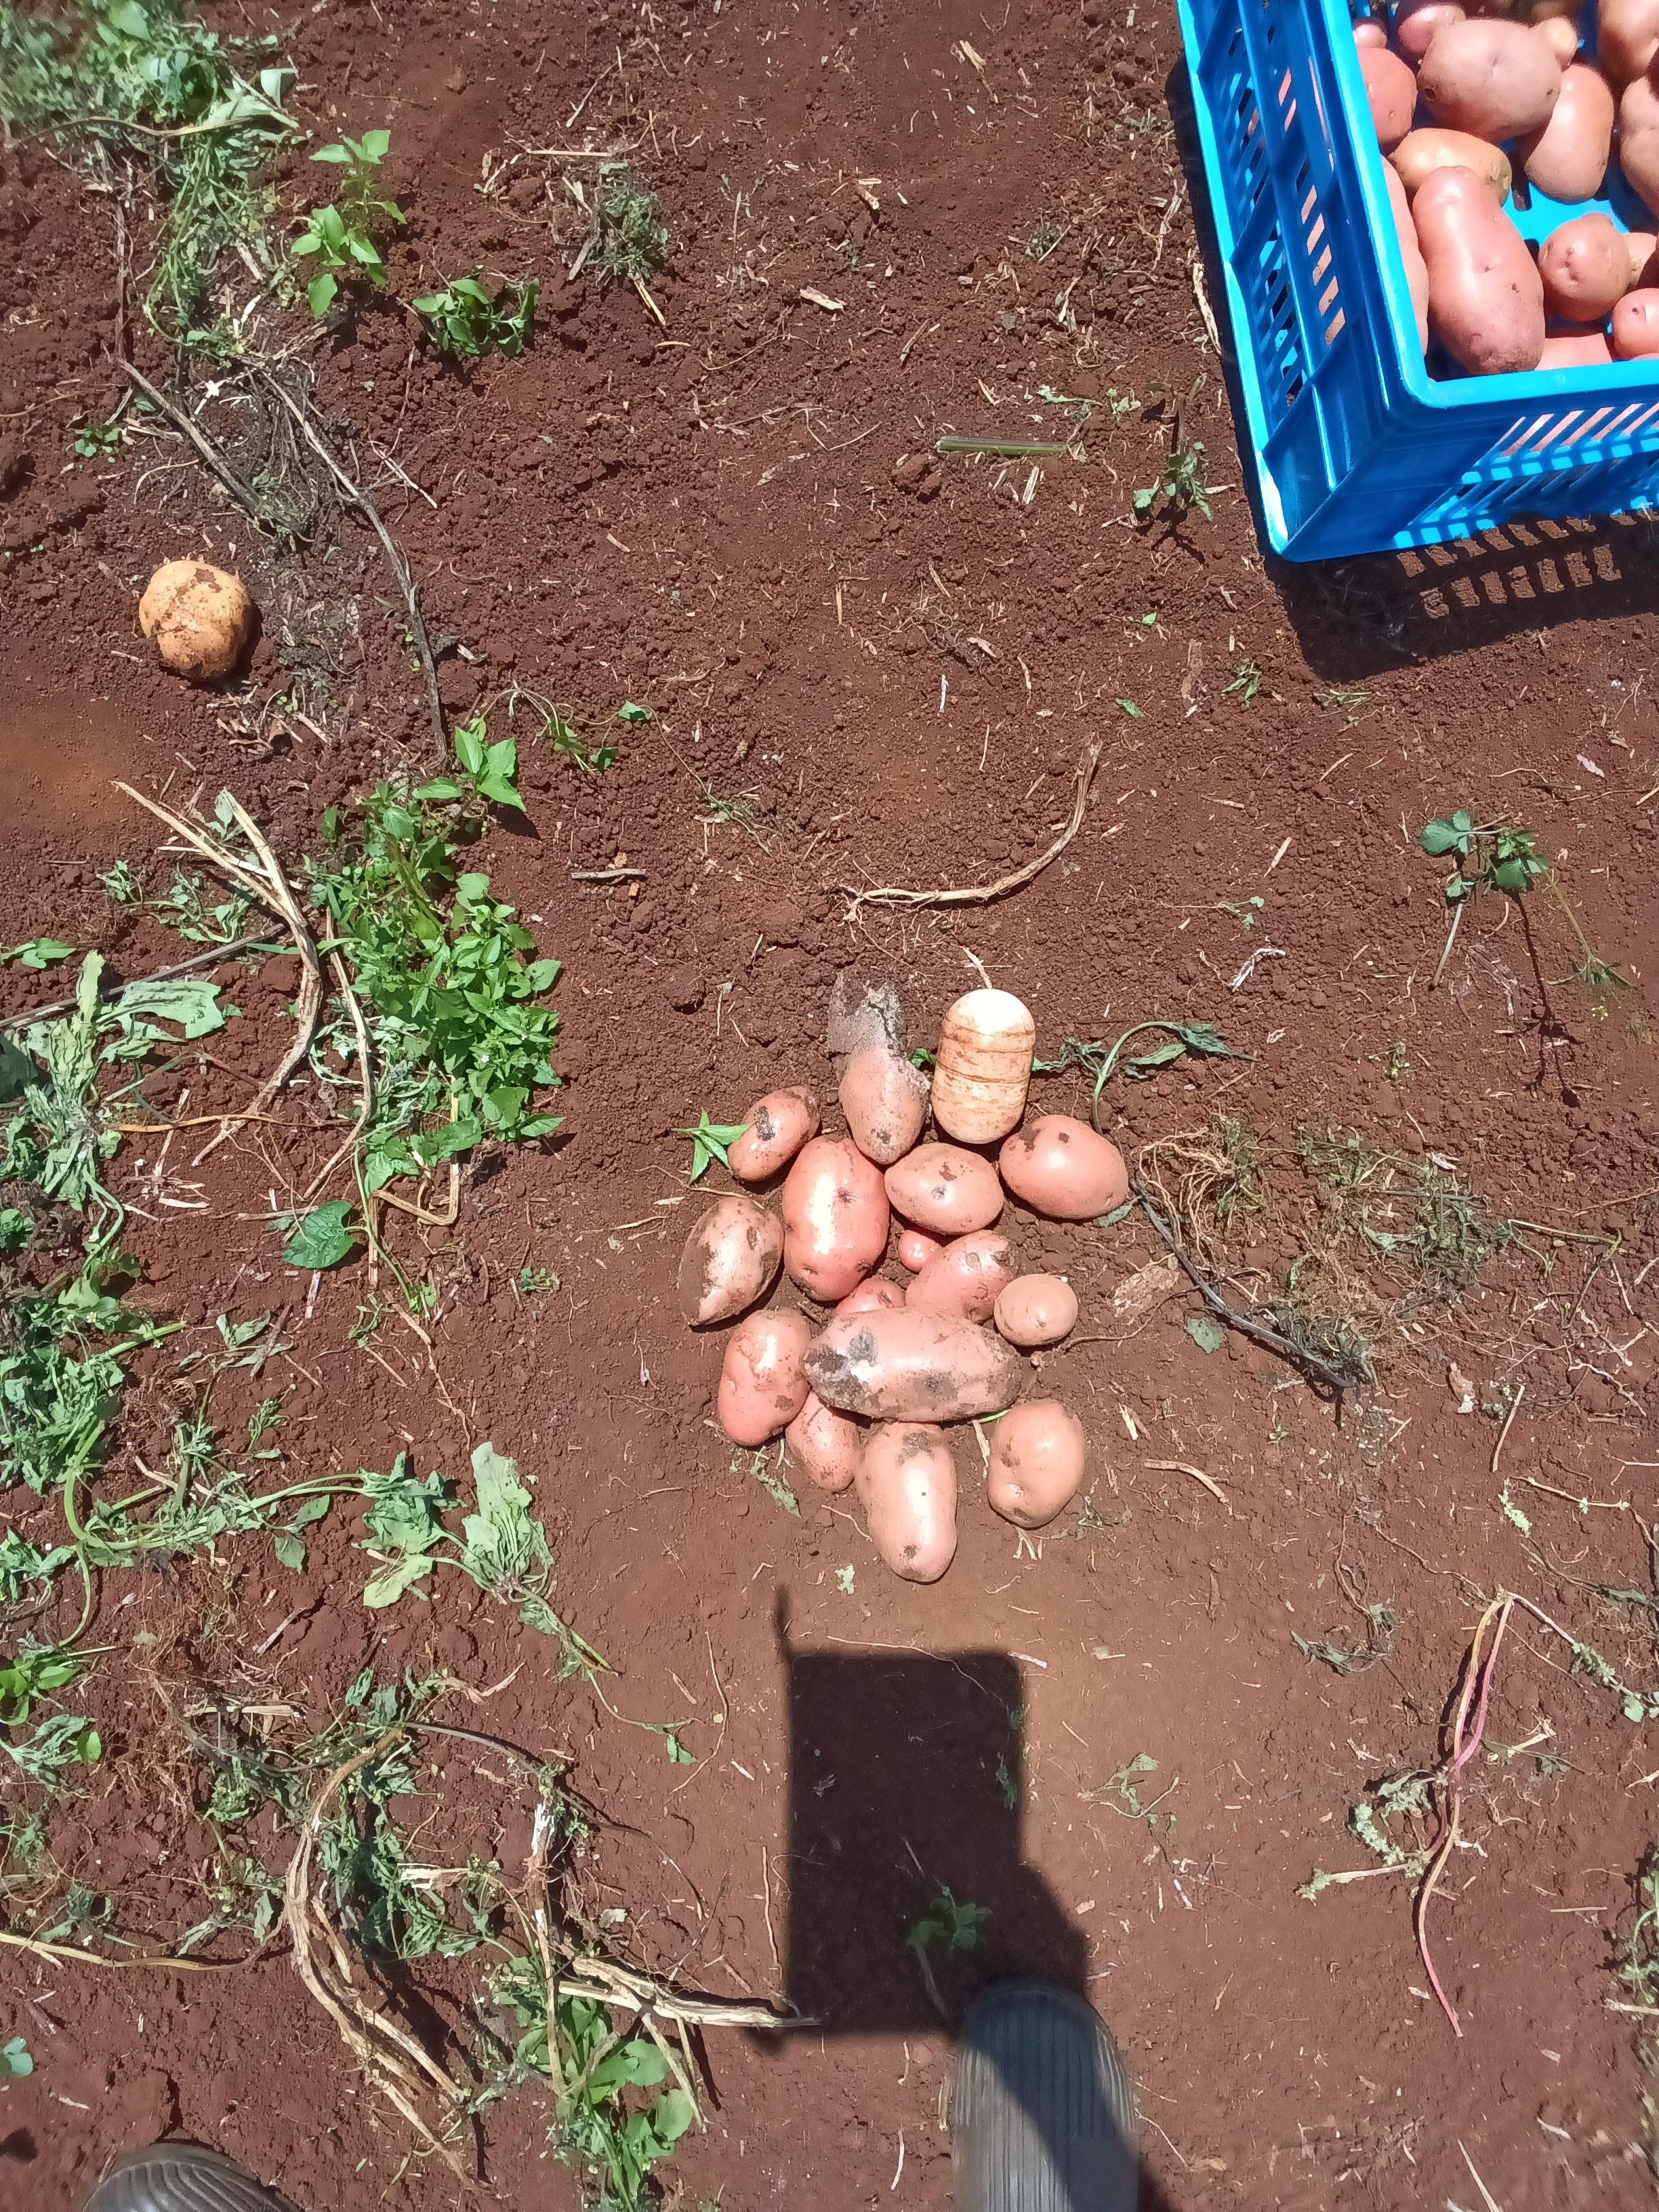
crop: potato
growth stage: harvest
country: Kenya
